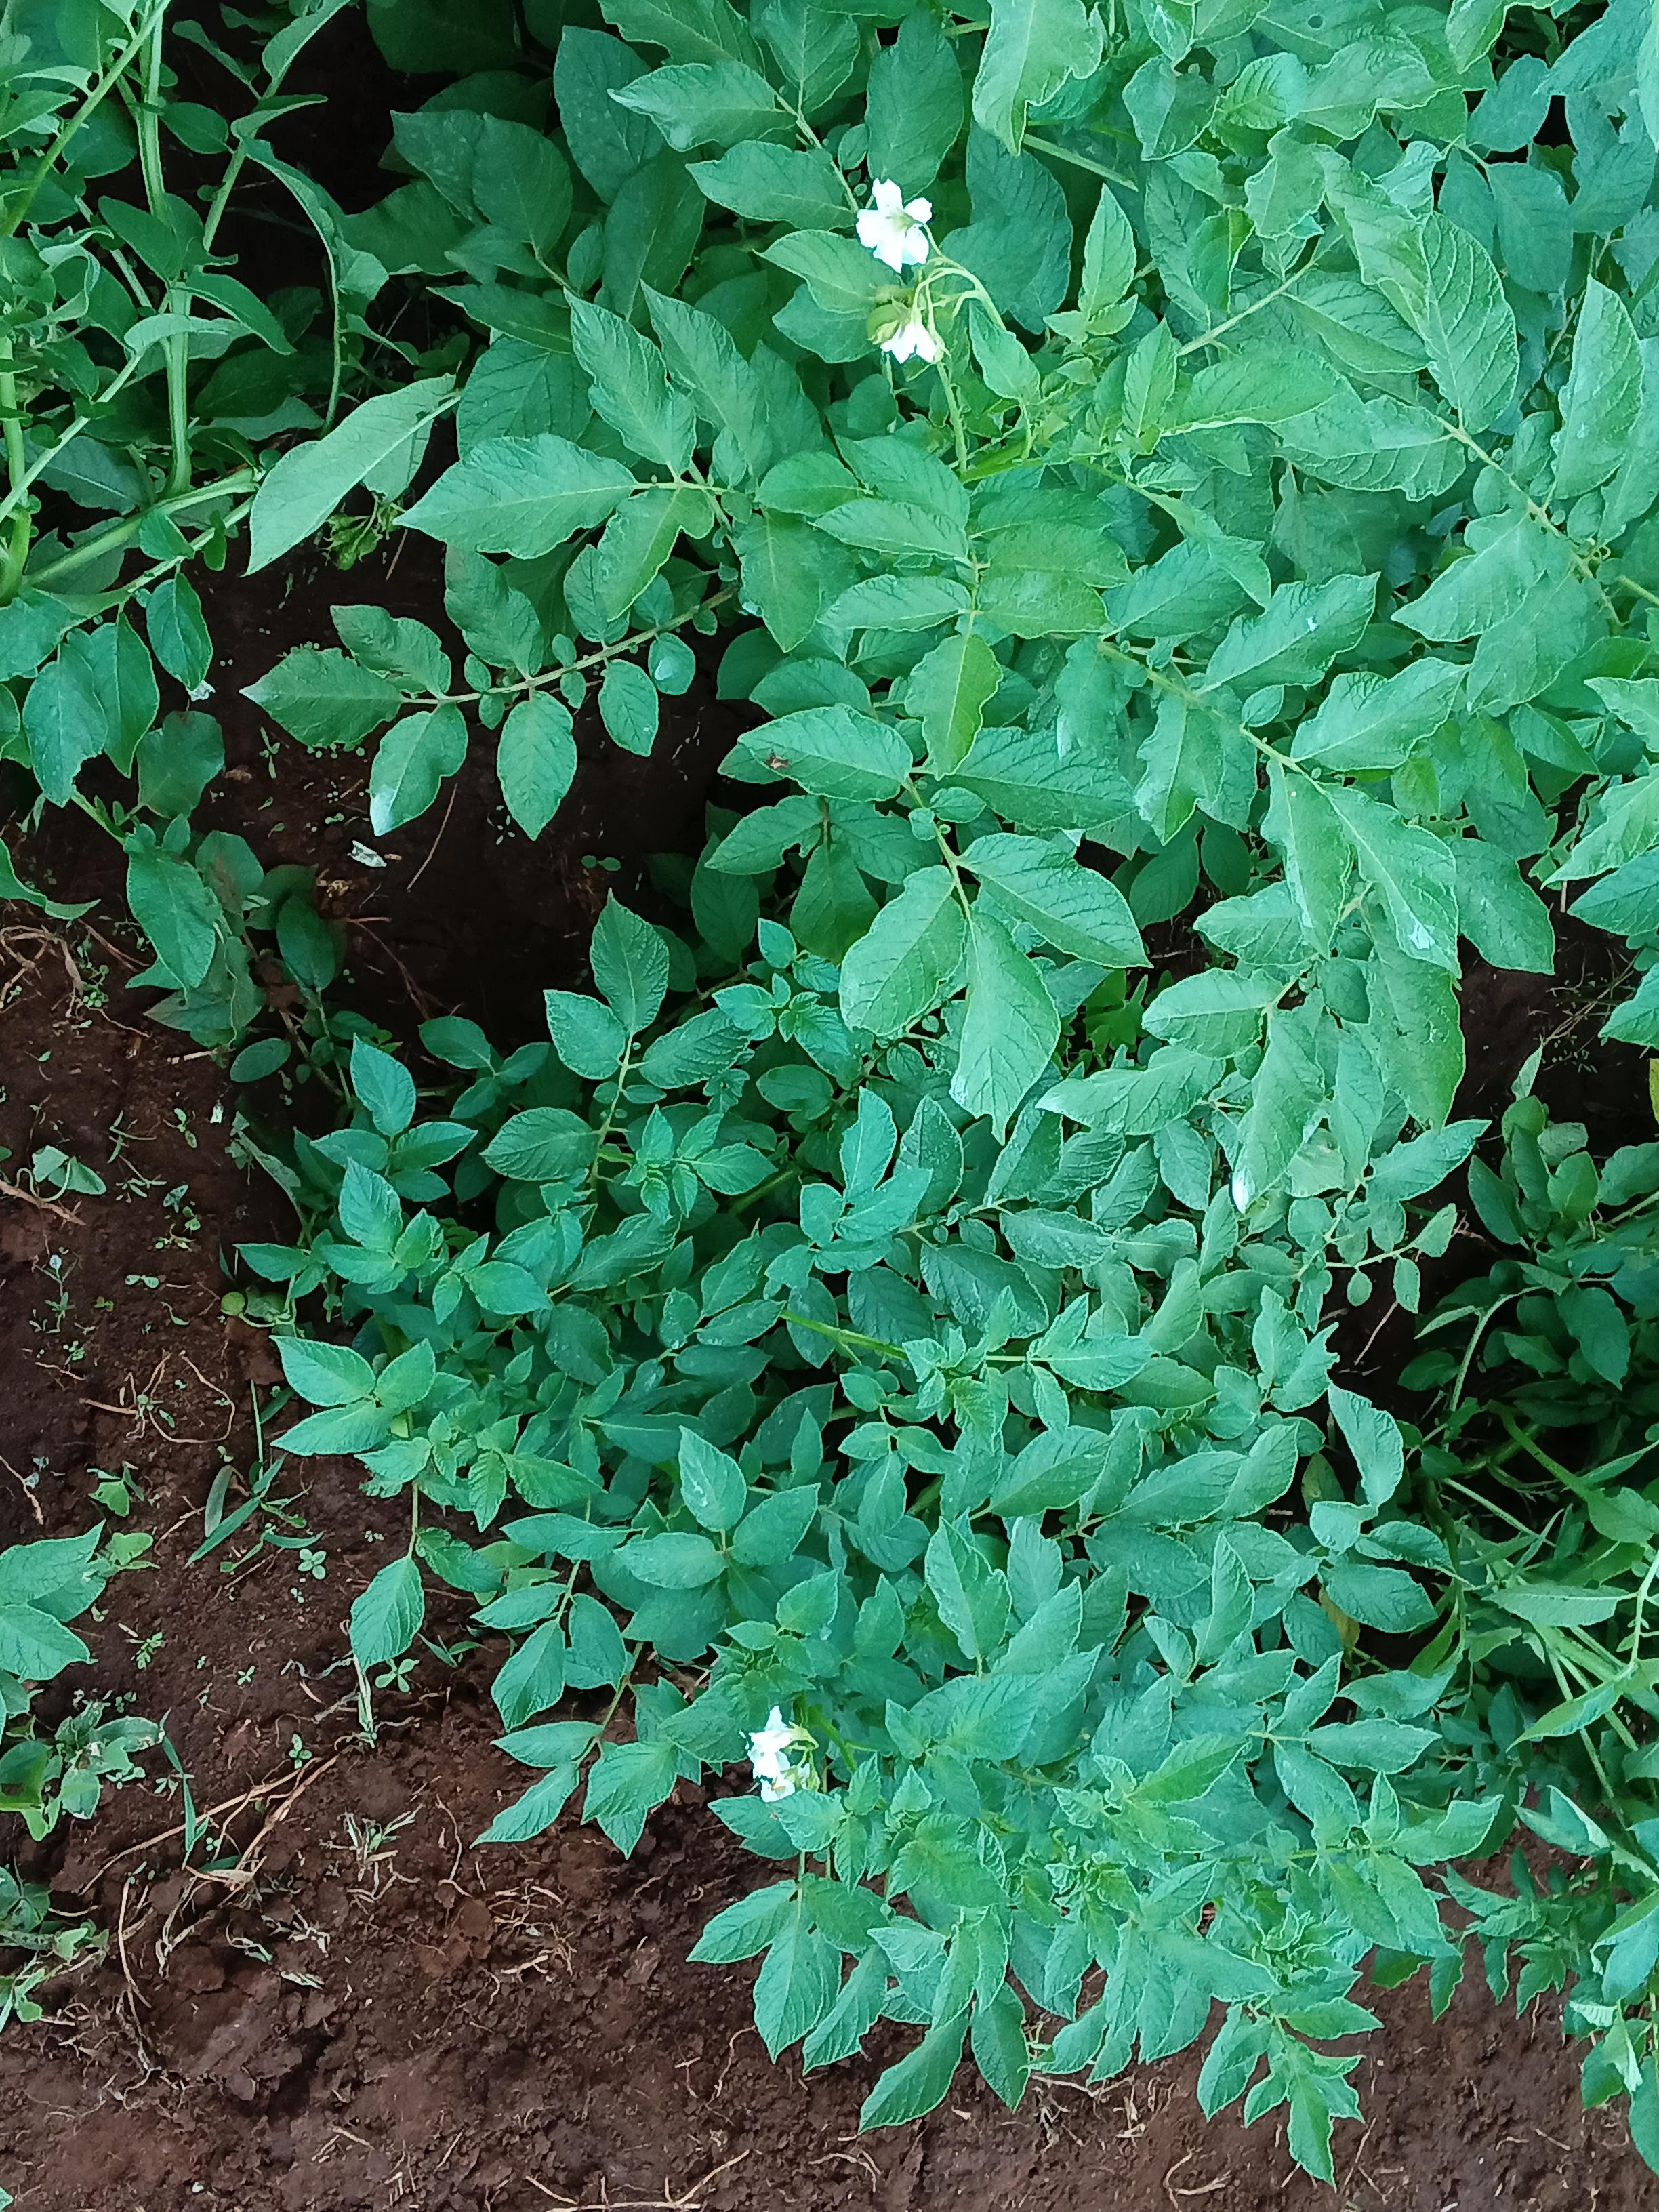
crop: potato
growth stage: flowering
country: Kenya
